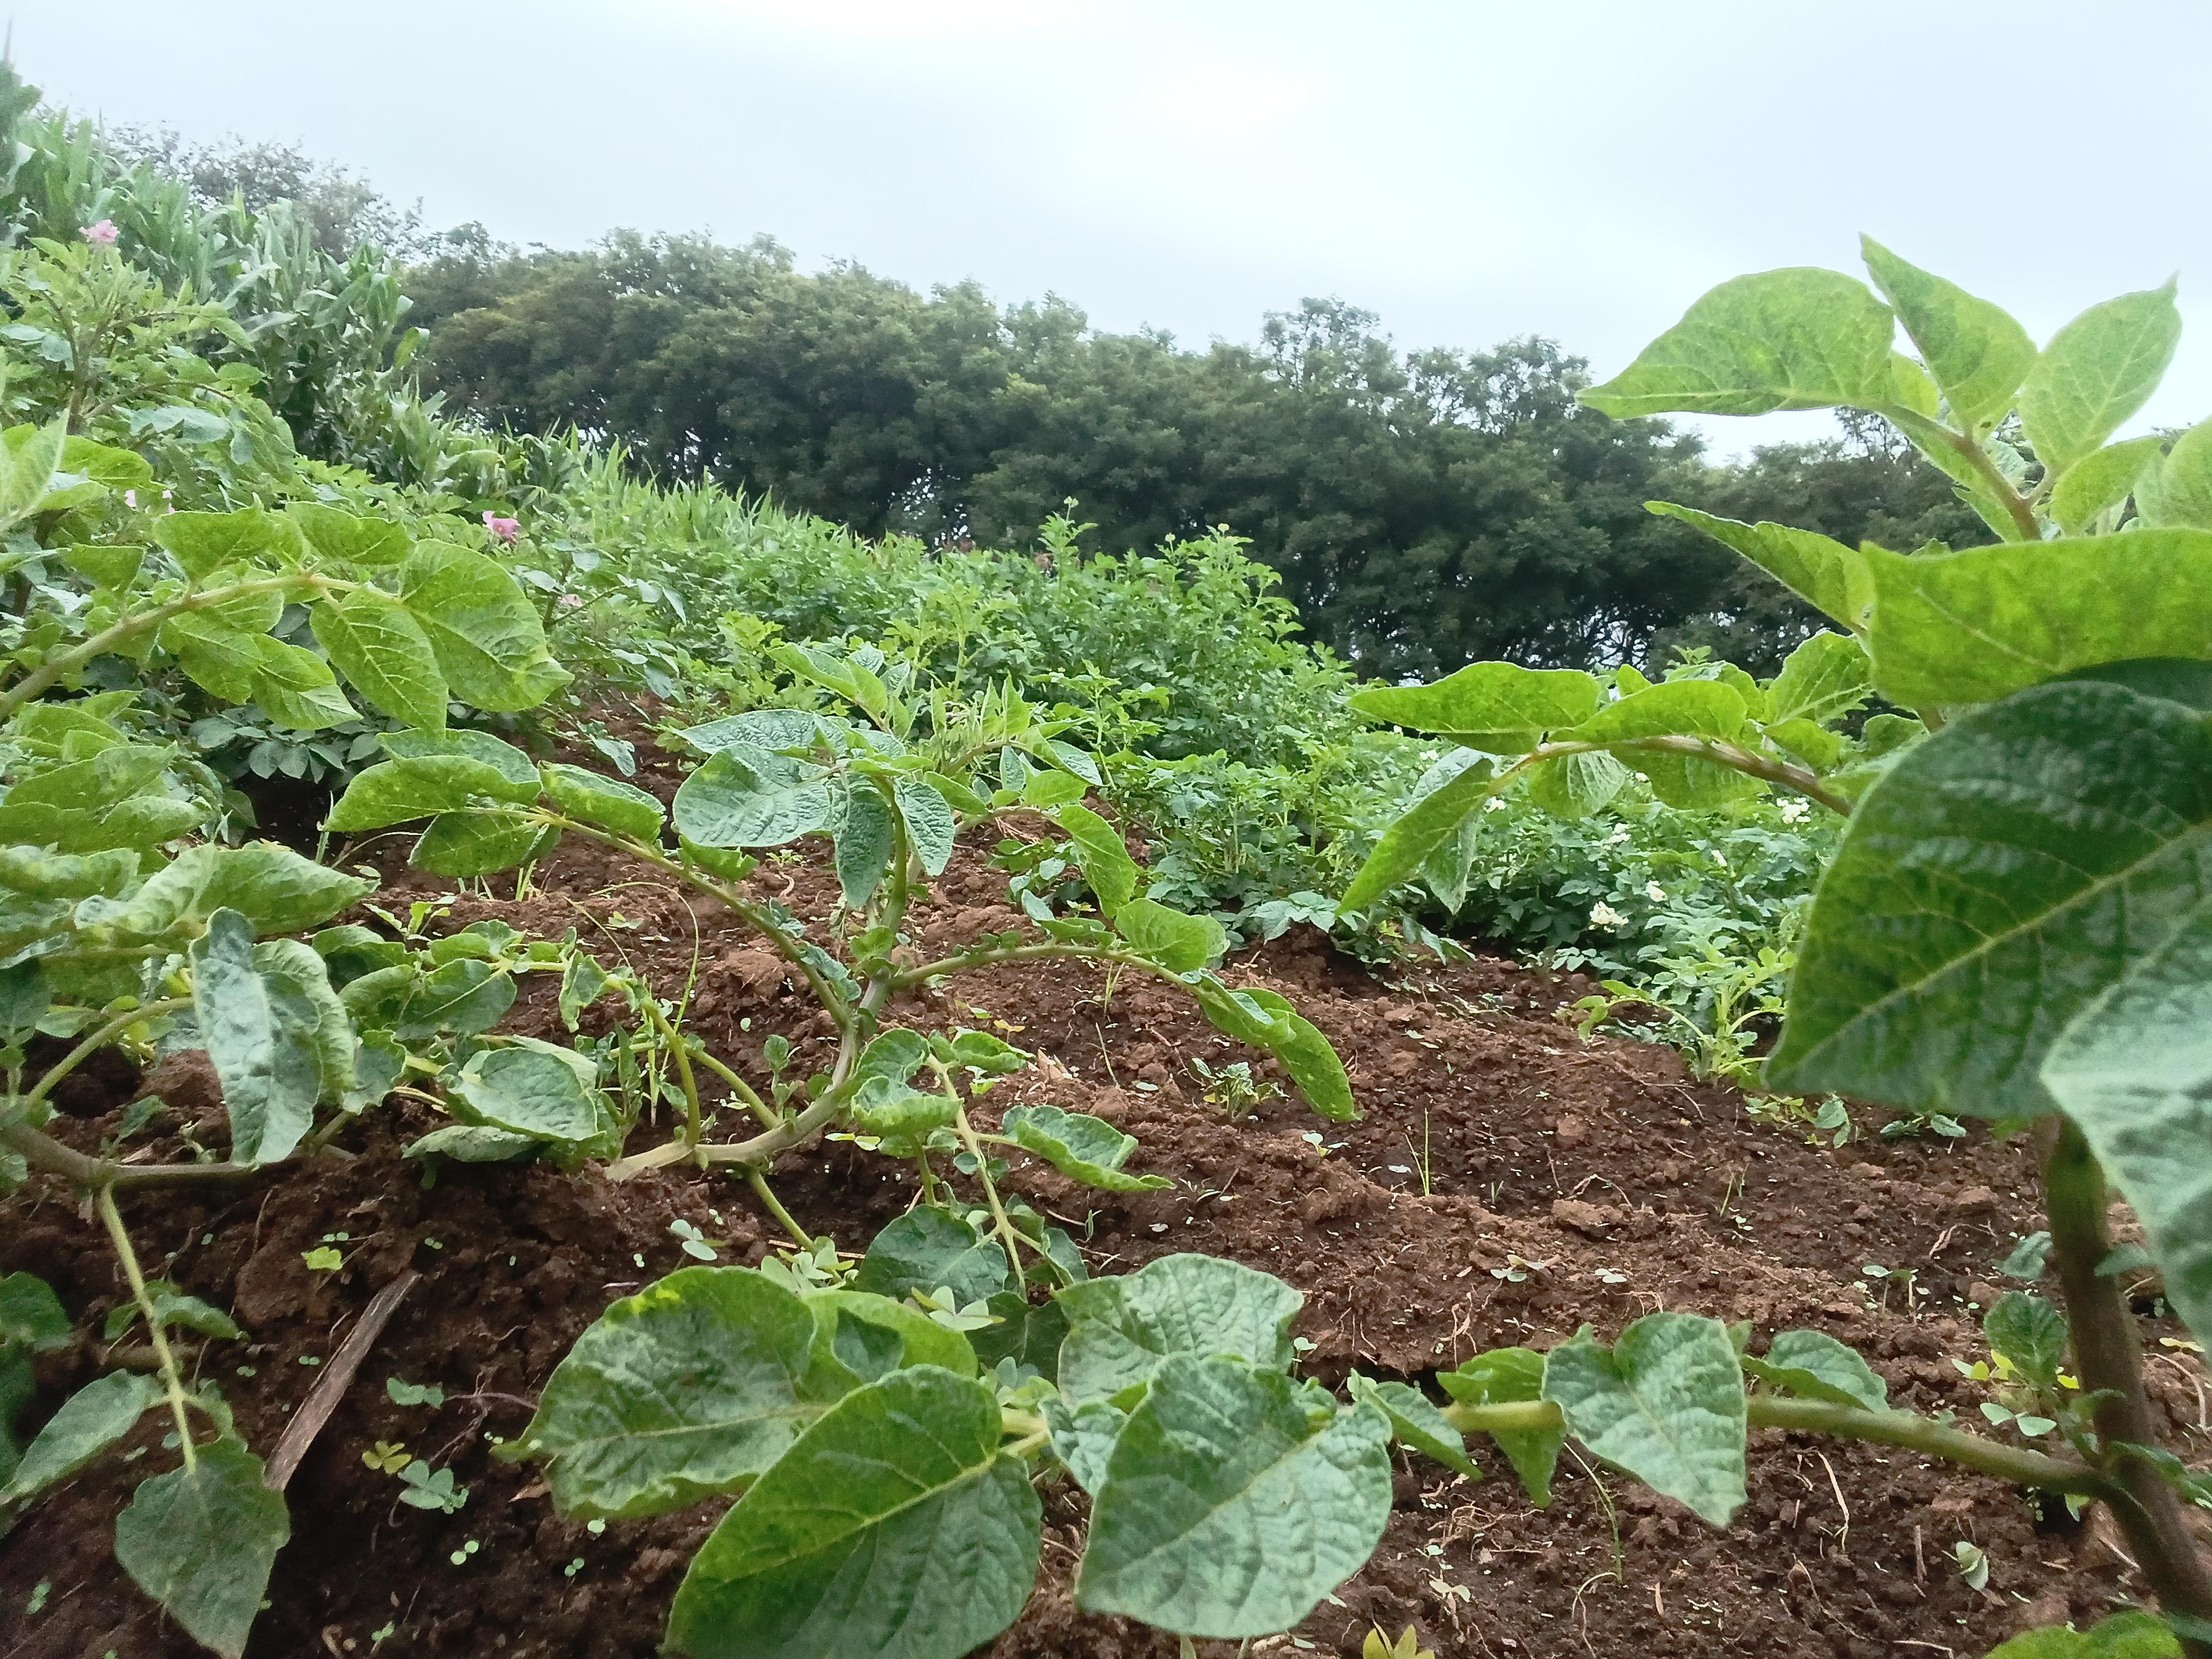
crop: potato
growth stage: vegetative
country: Kenya
